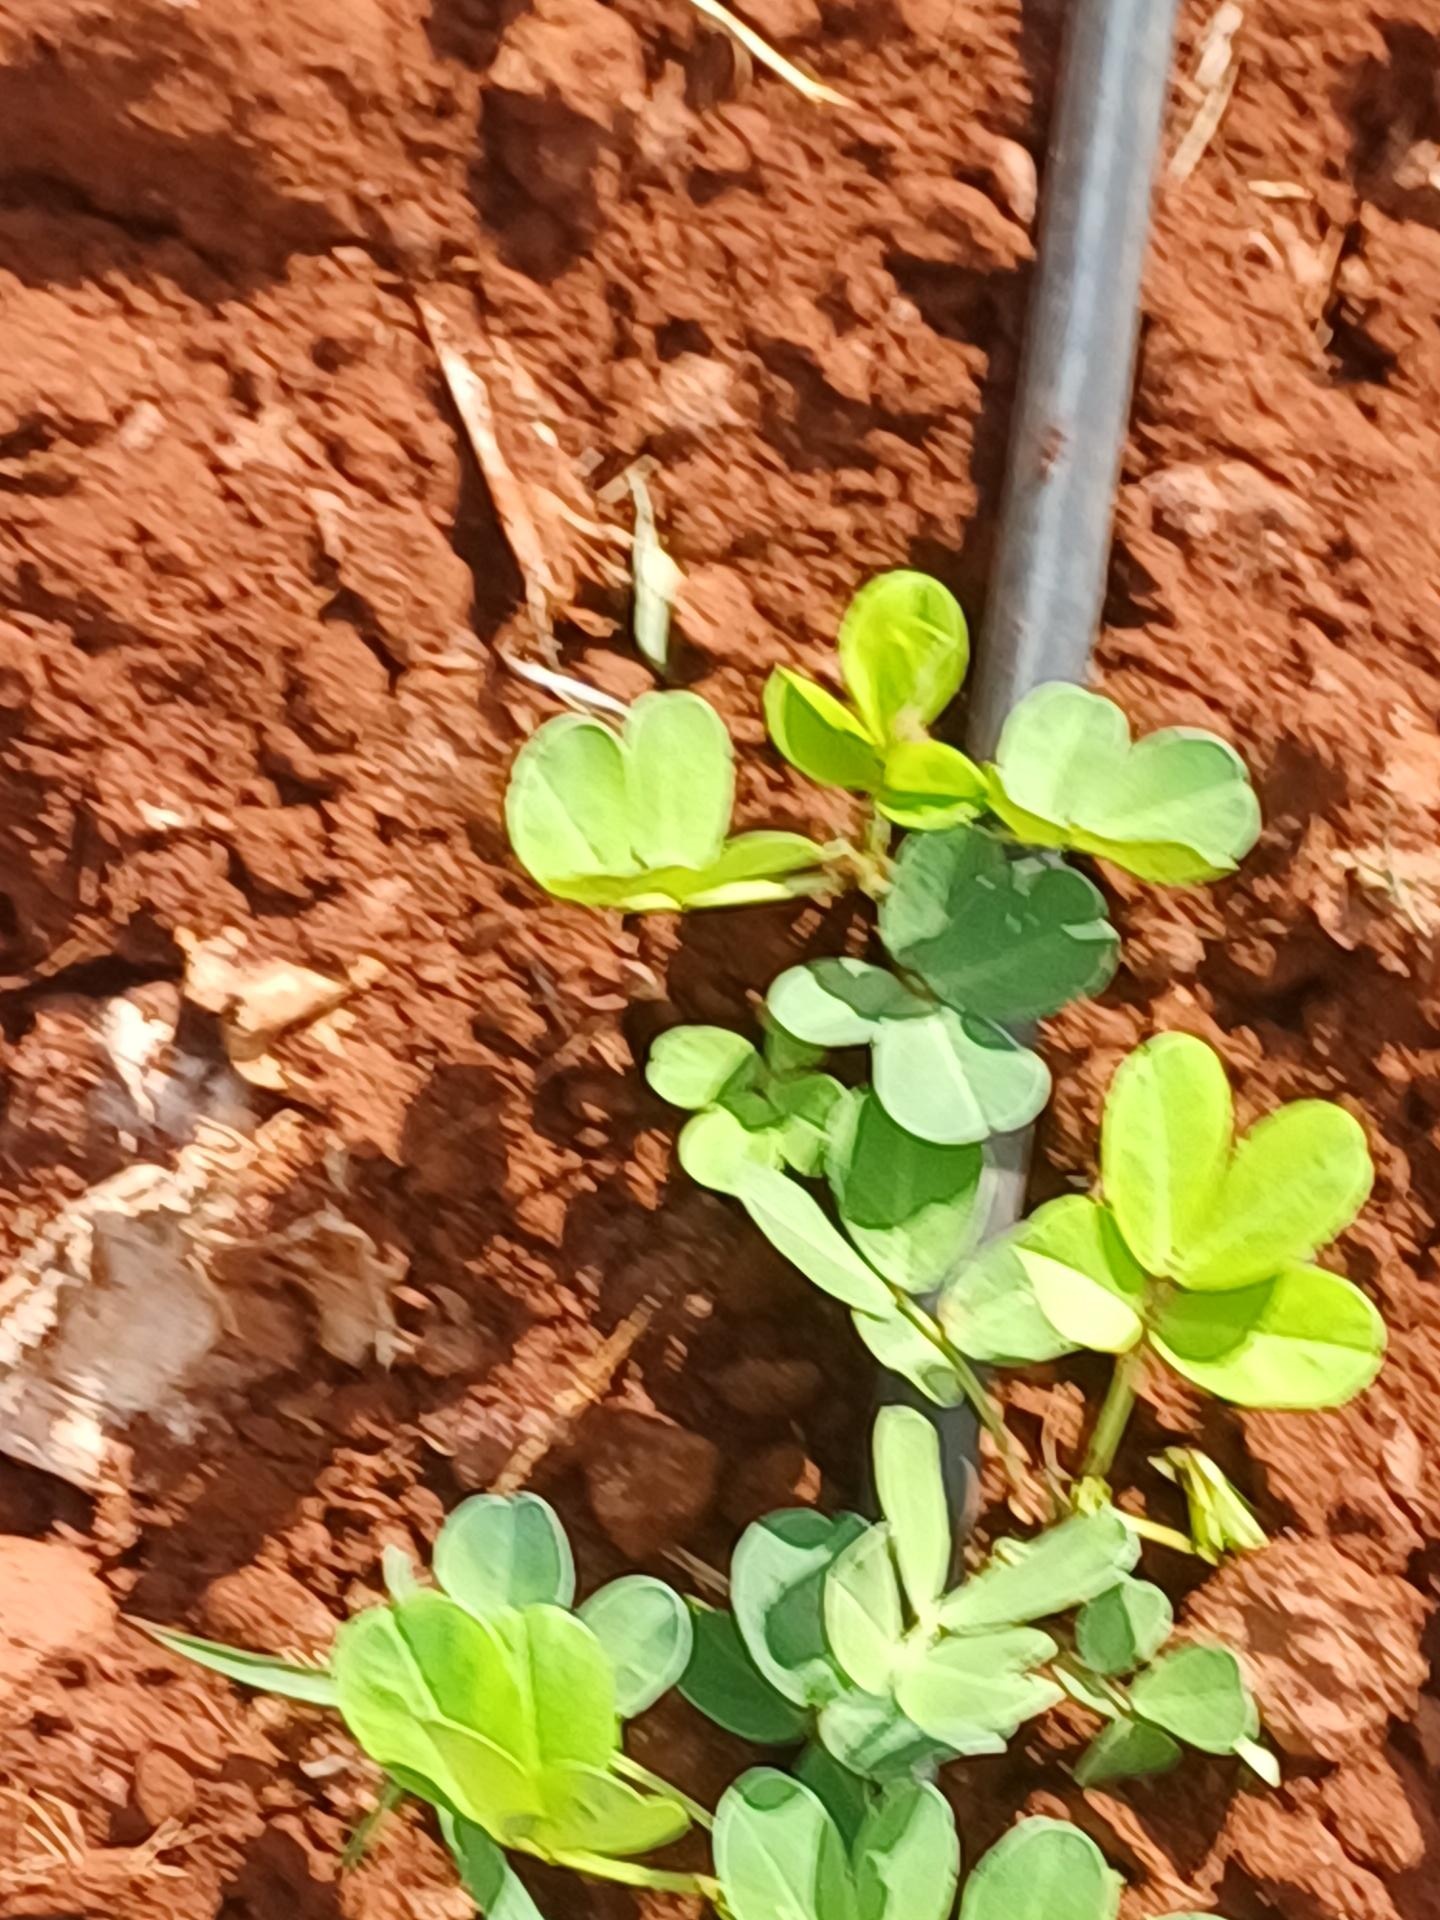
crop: groundnut
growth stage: vegetative
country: Kenya
